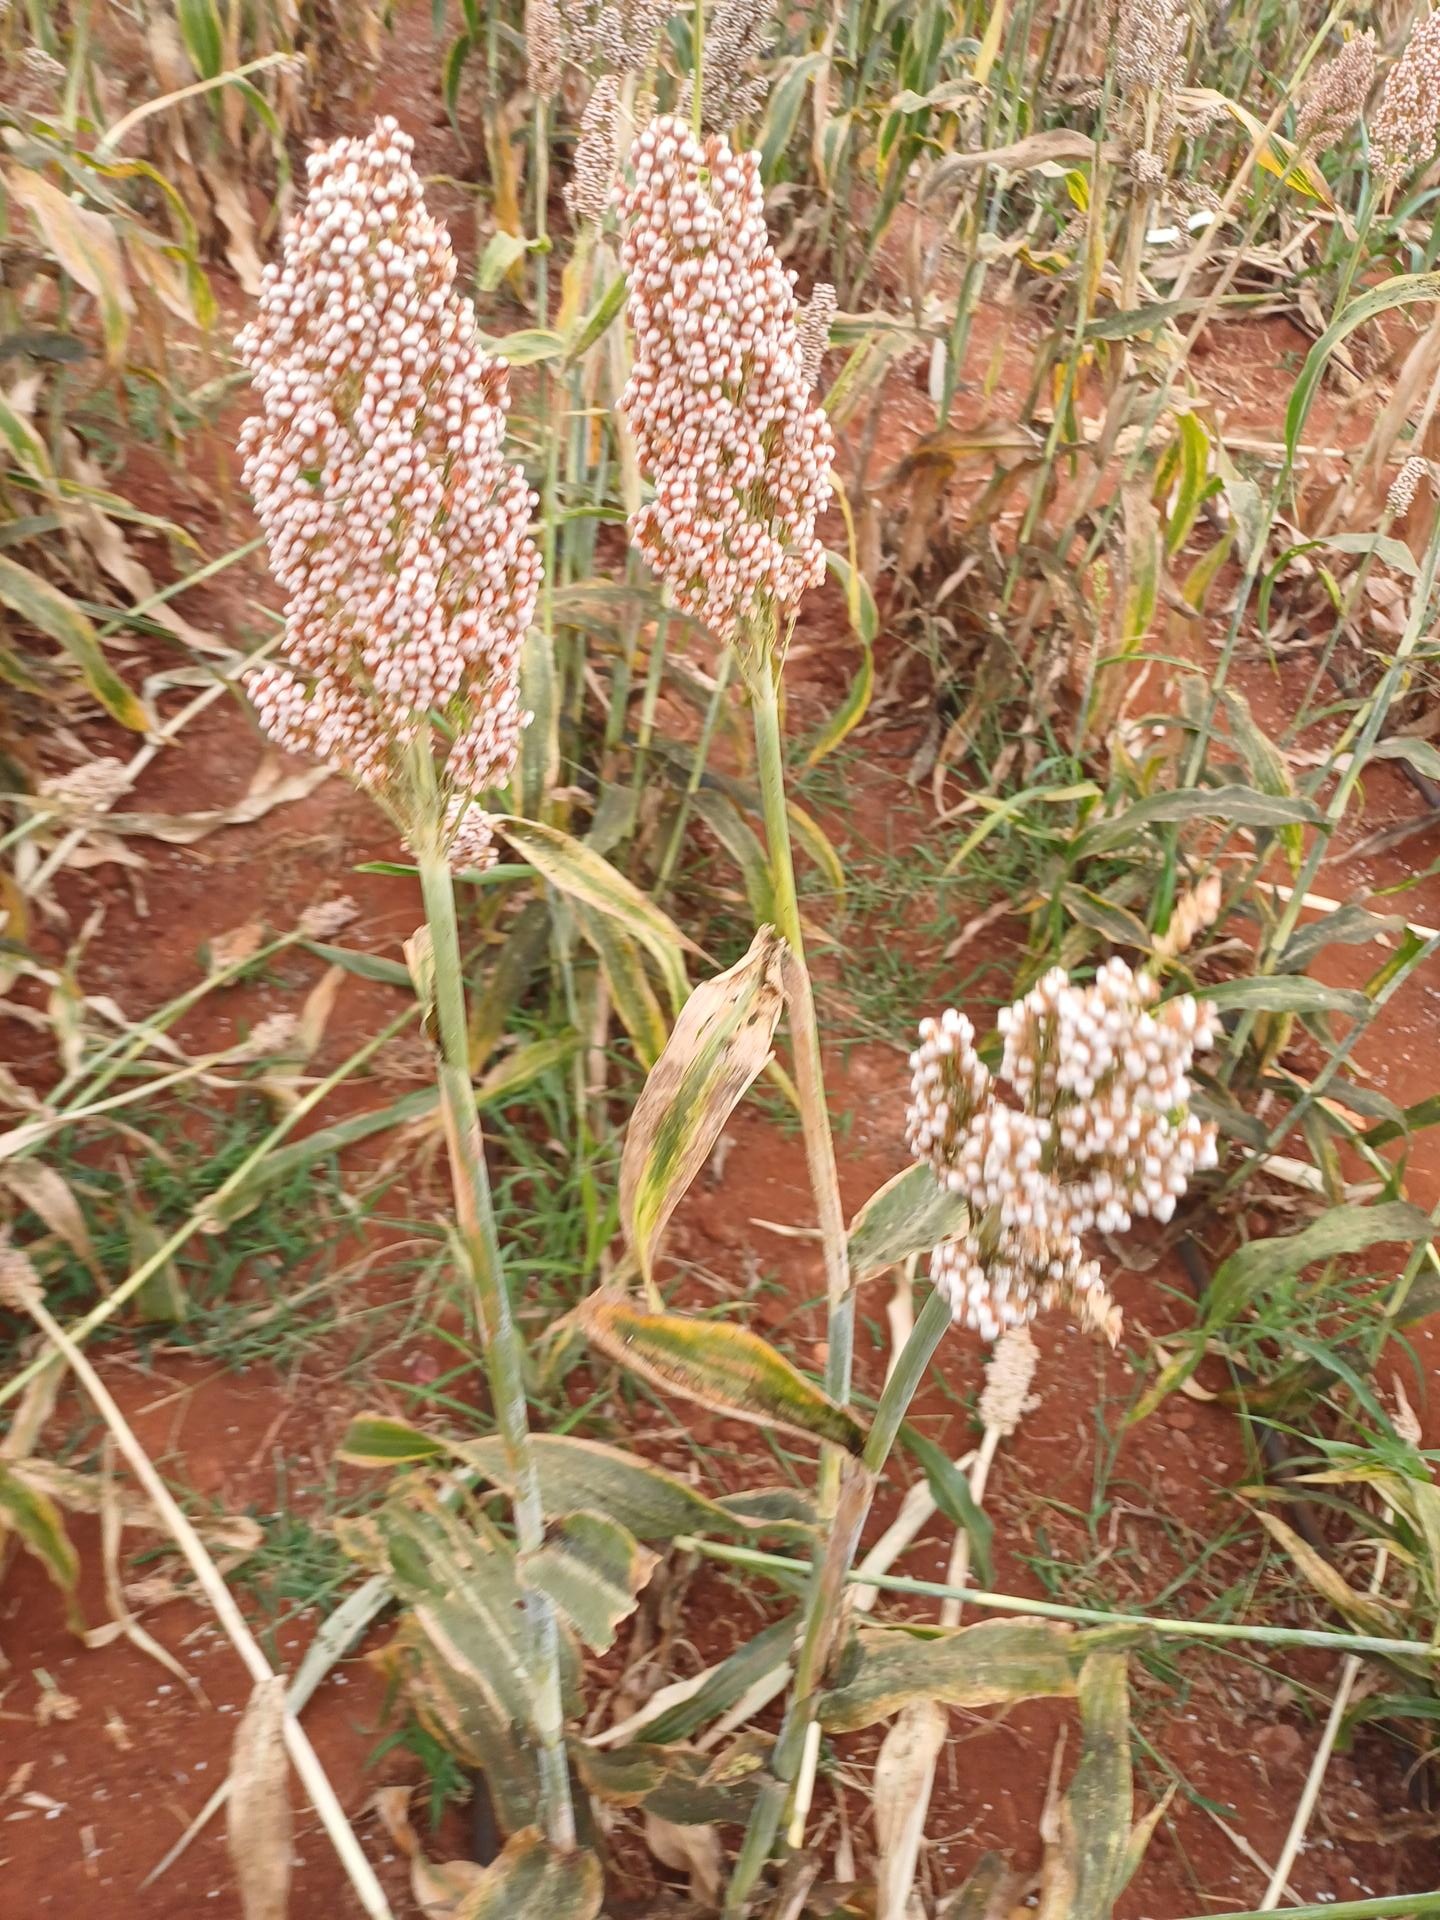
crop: sorghum
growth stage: maturity
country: Kenya
